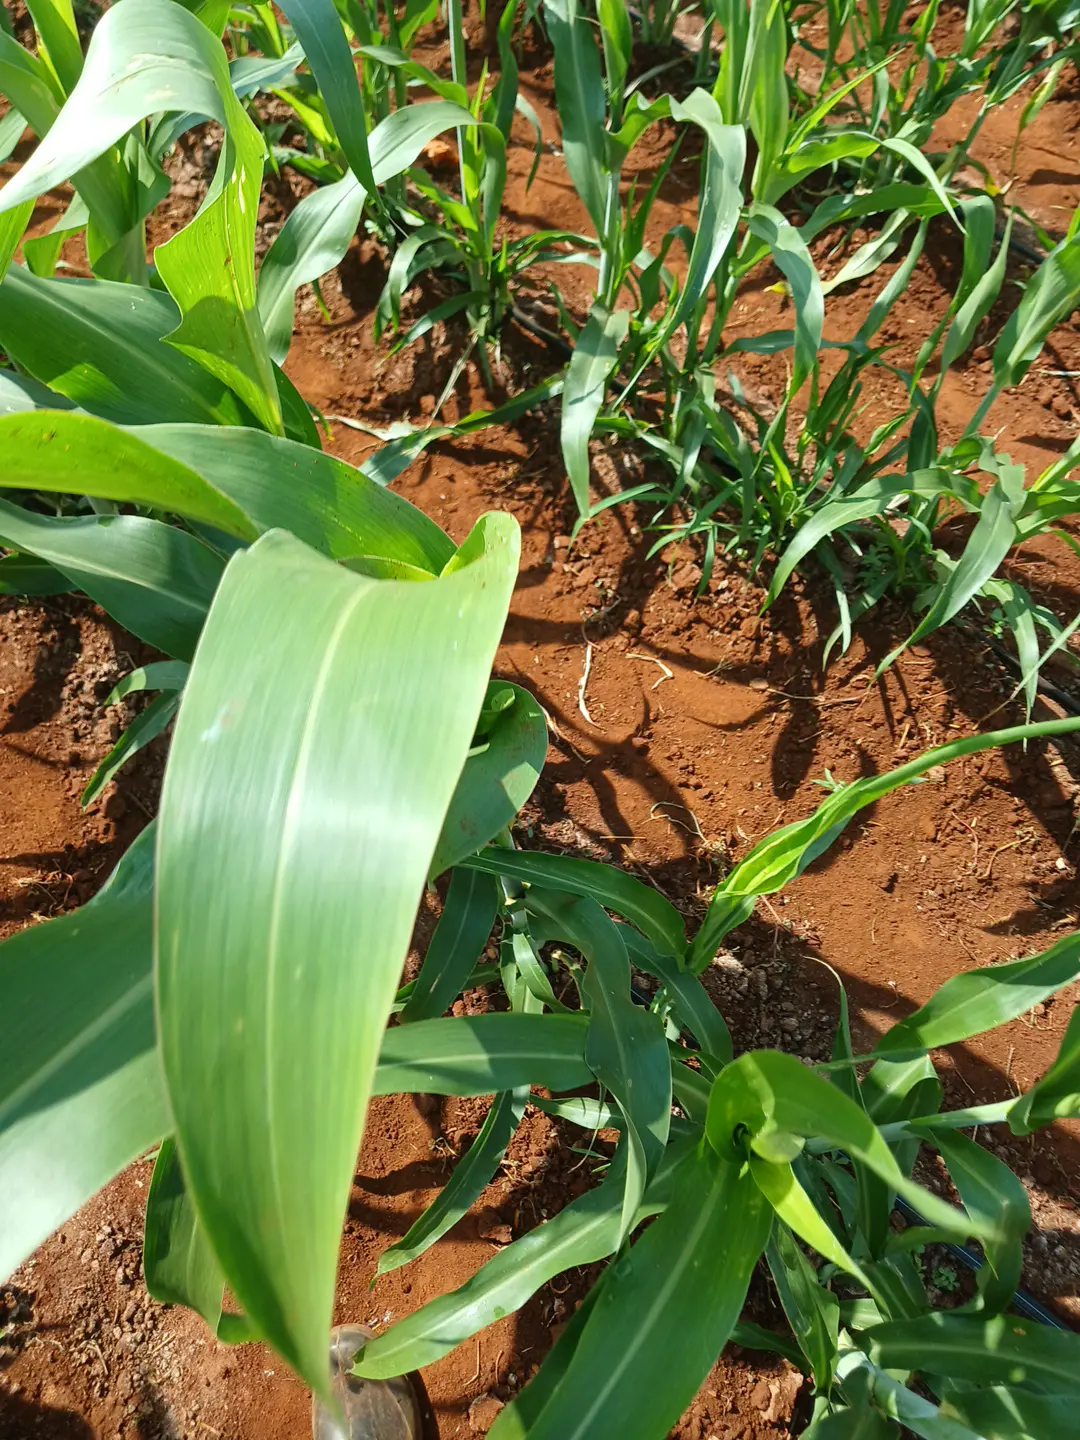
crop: sorghum
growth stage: elongation stem
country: Kenya
